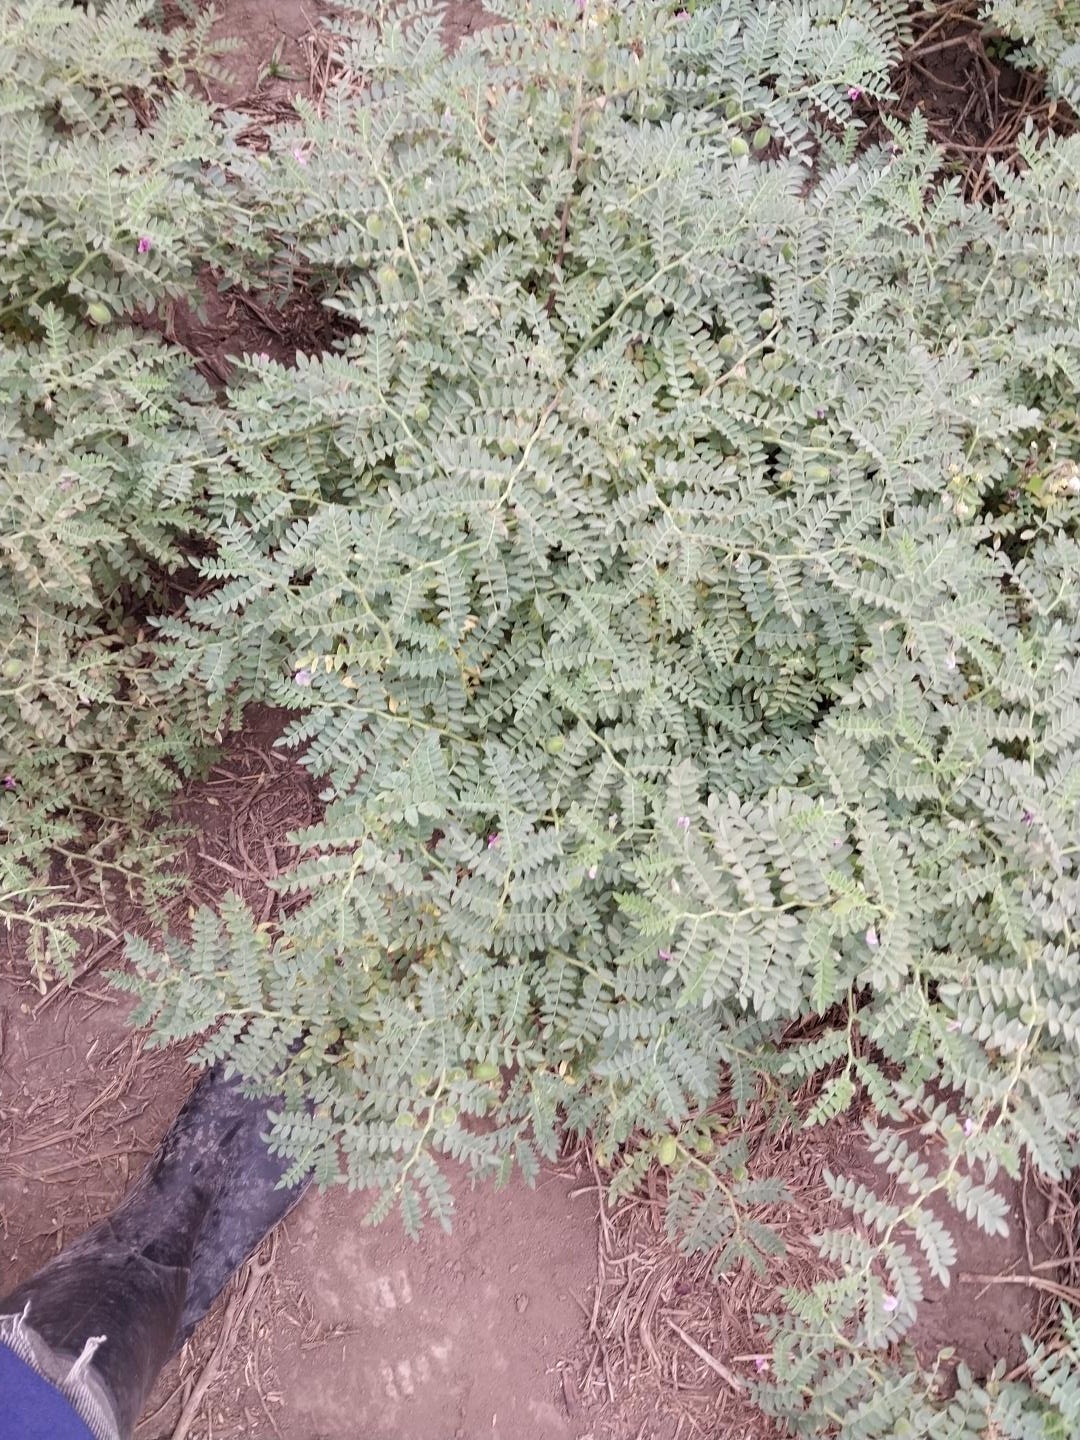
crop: chickpea
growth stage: development pod
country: Tanzania
